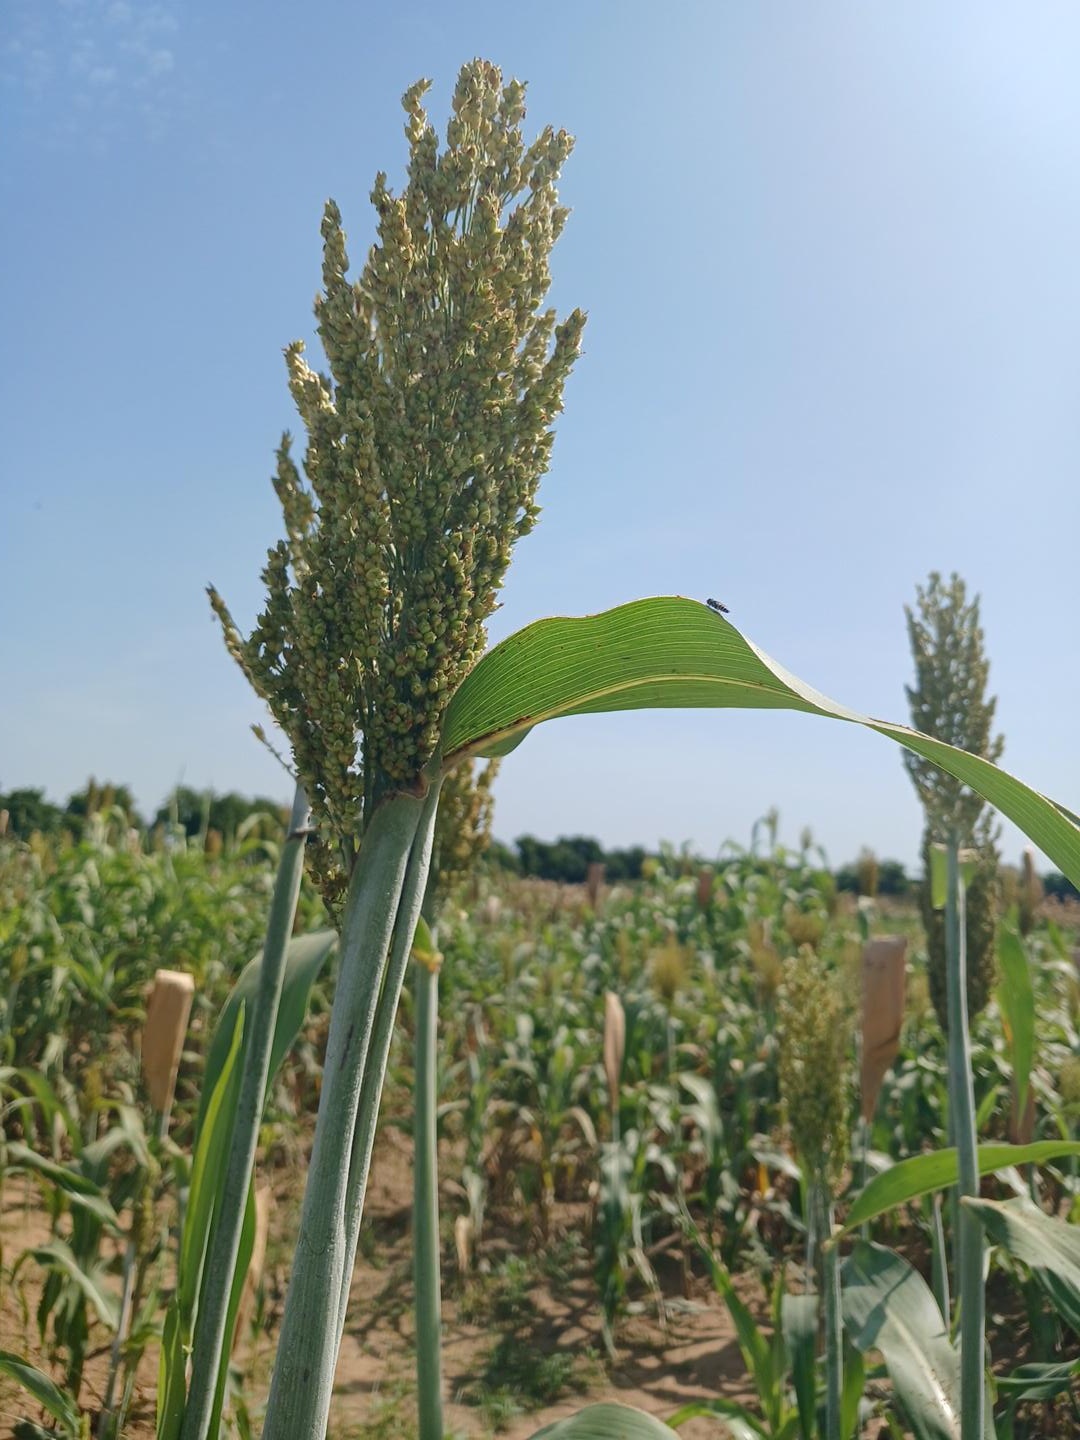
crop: sorghum
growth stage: filling grain
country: Senegal
